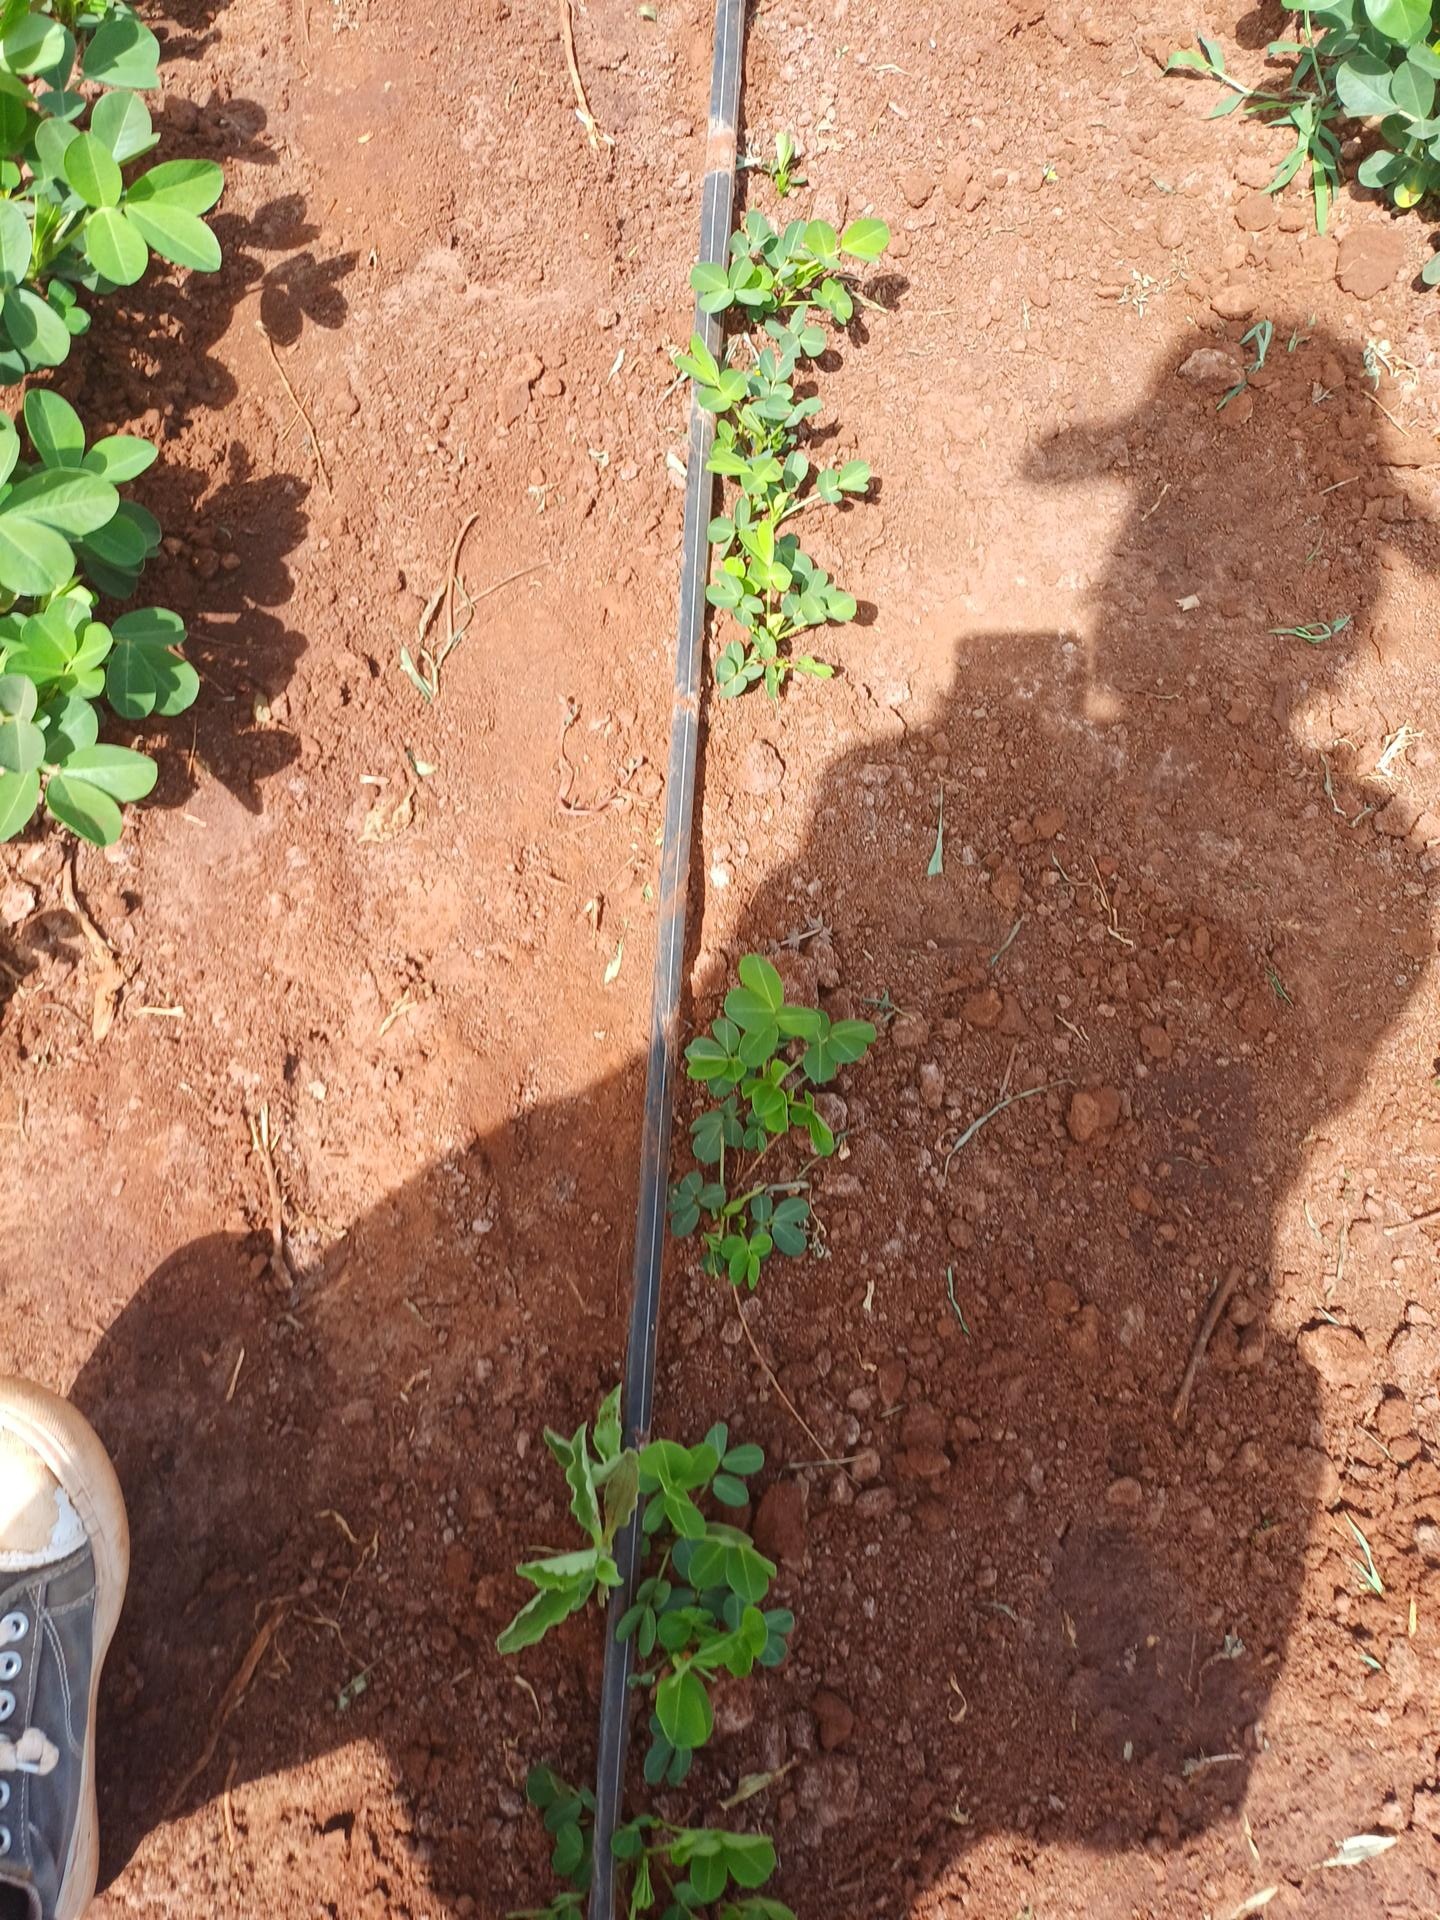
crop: groundnut
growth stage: flowering
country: Kenya
